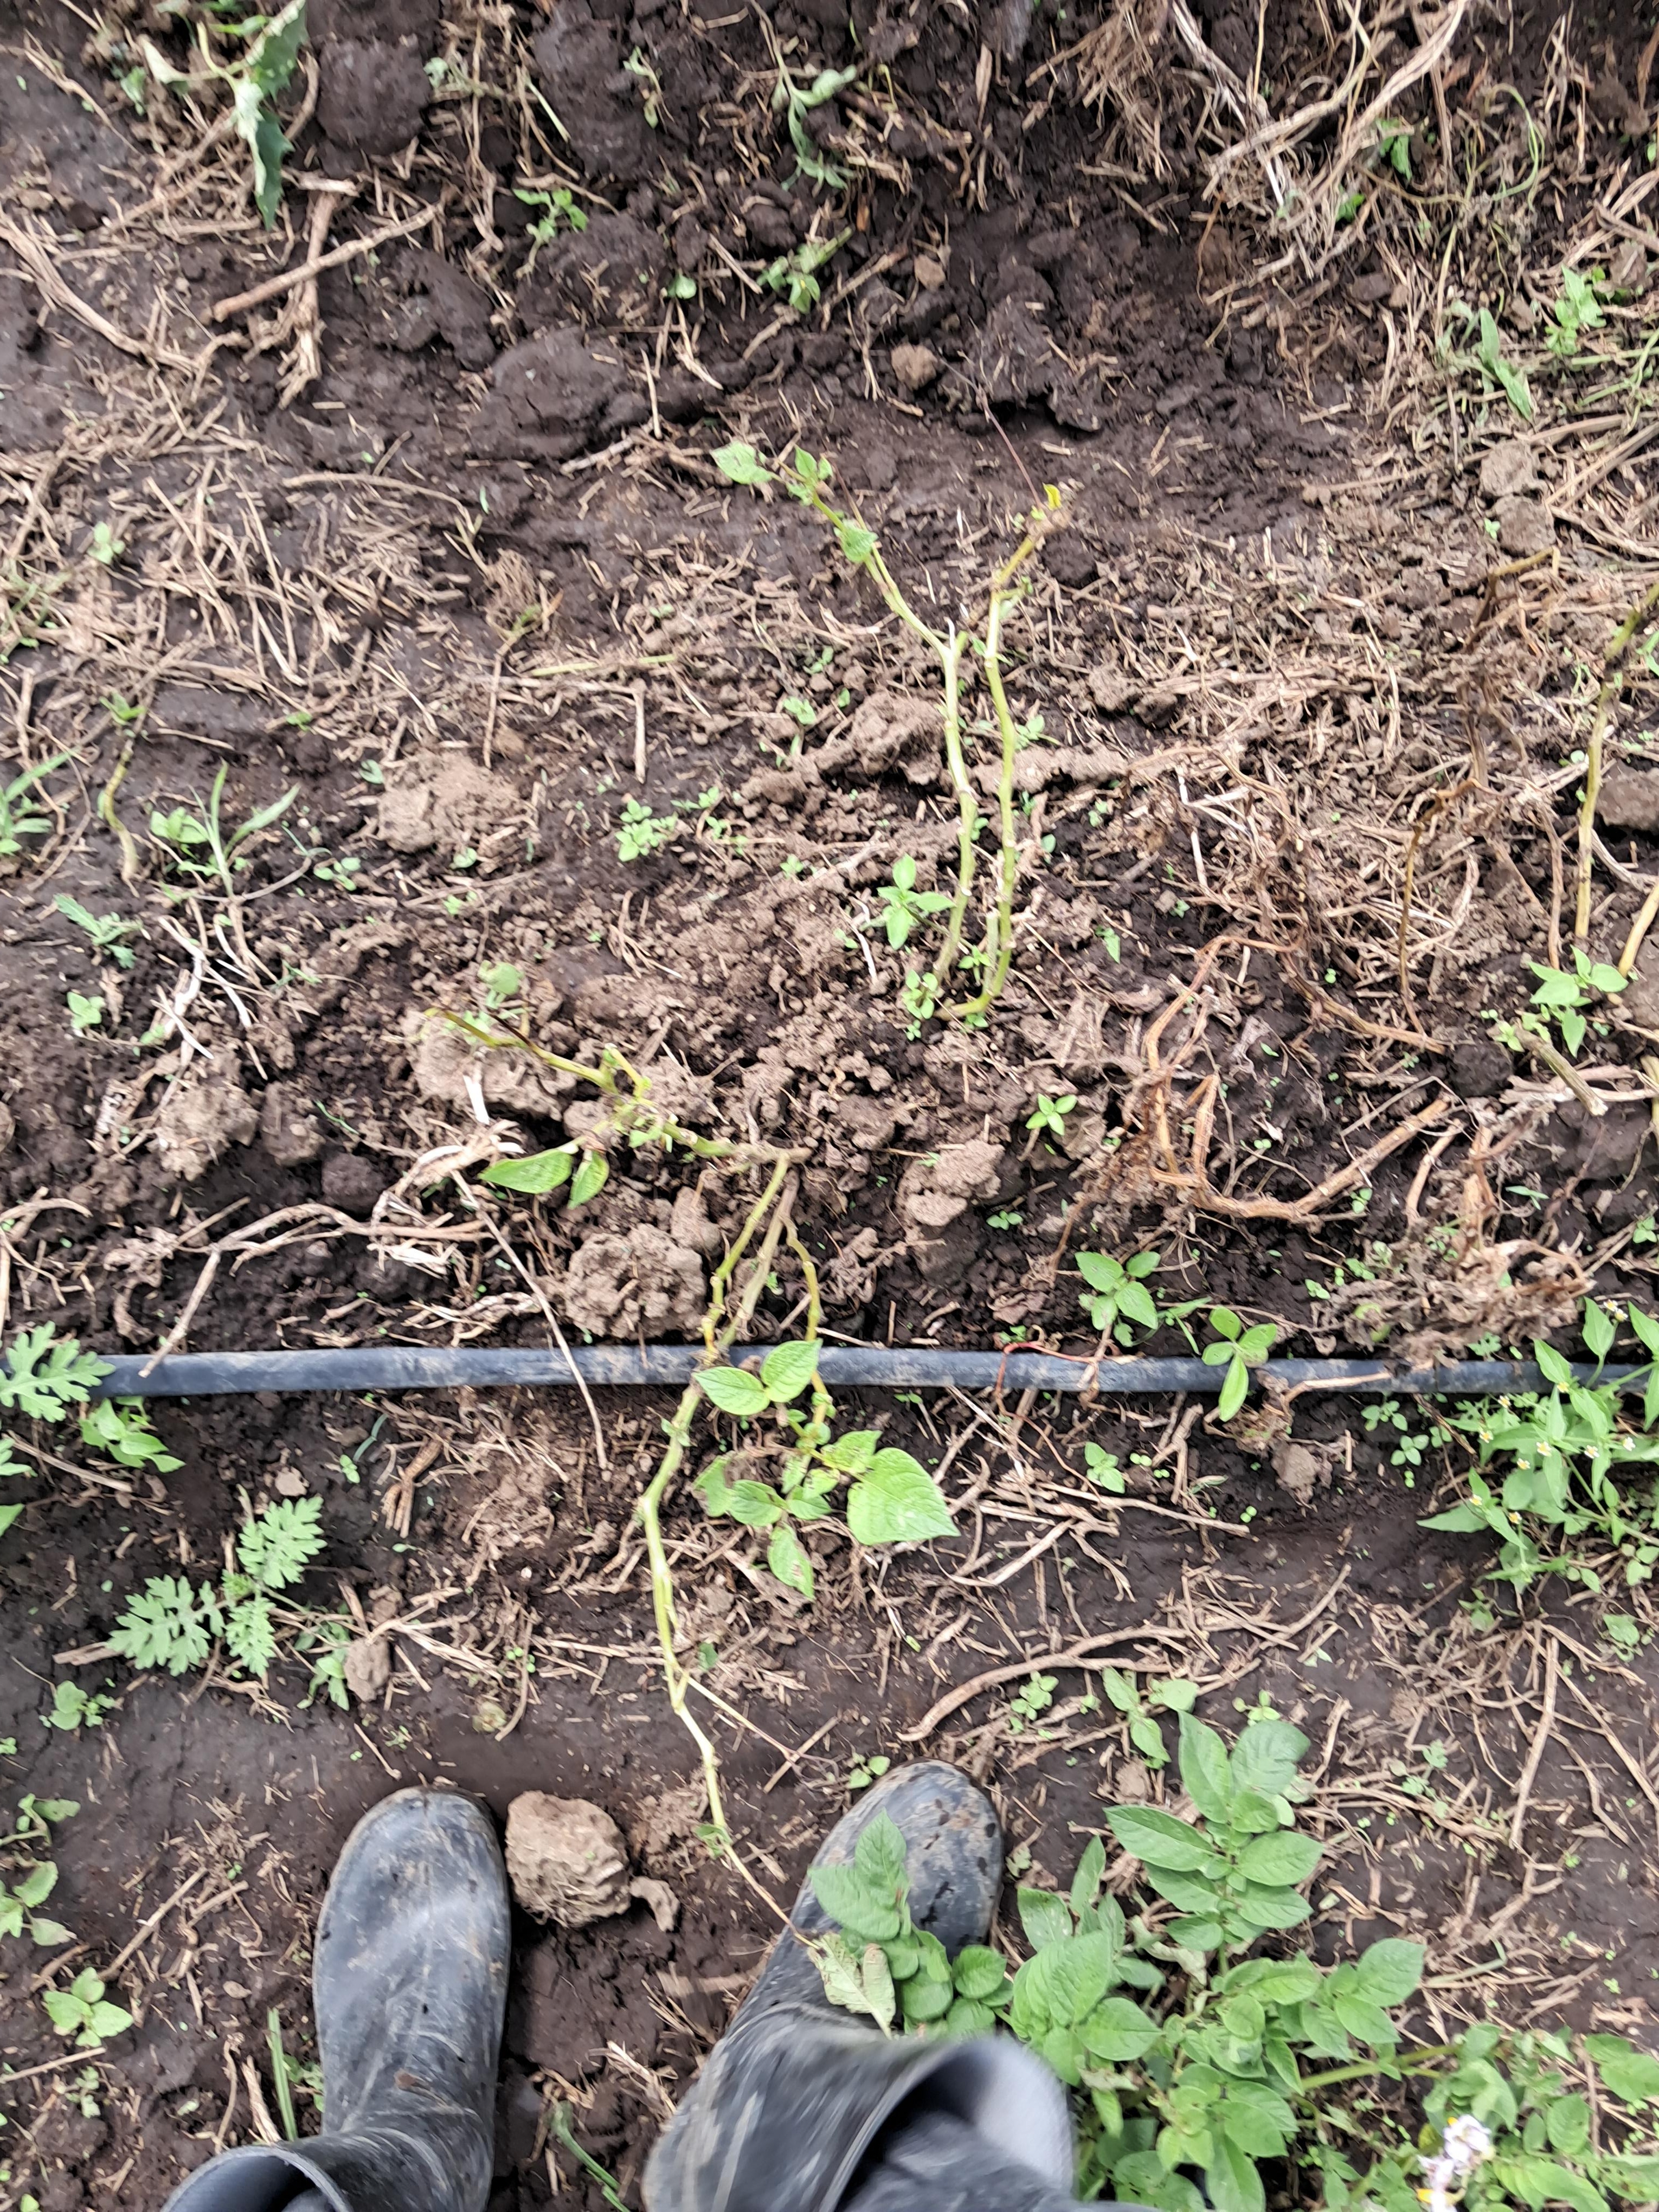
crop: potato
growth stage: flowering
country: Tanzania
